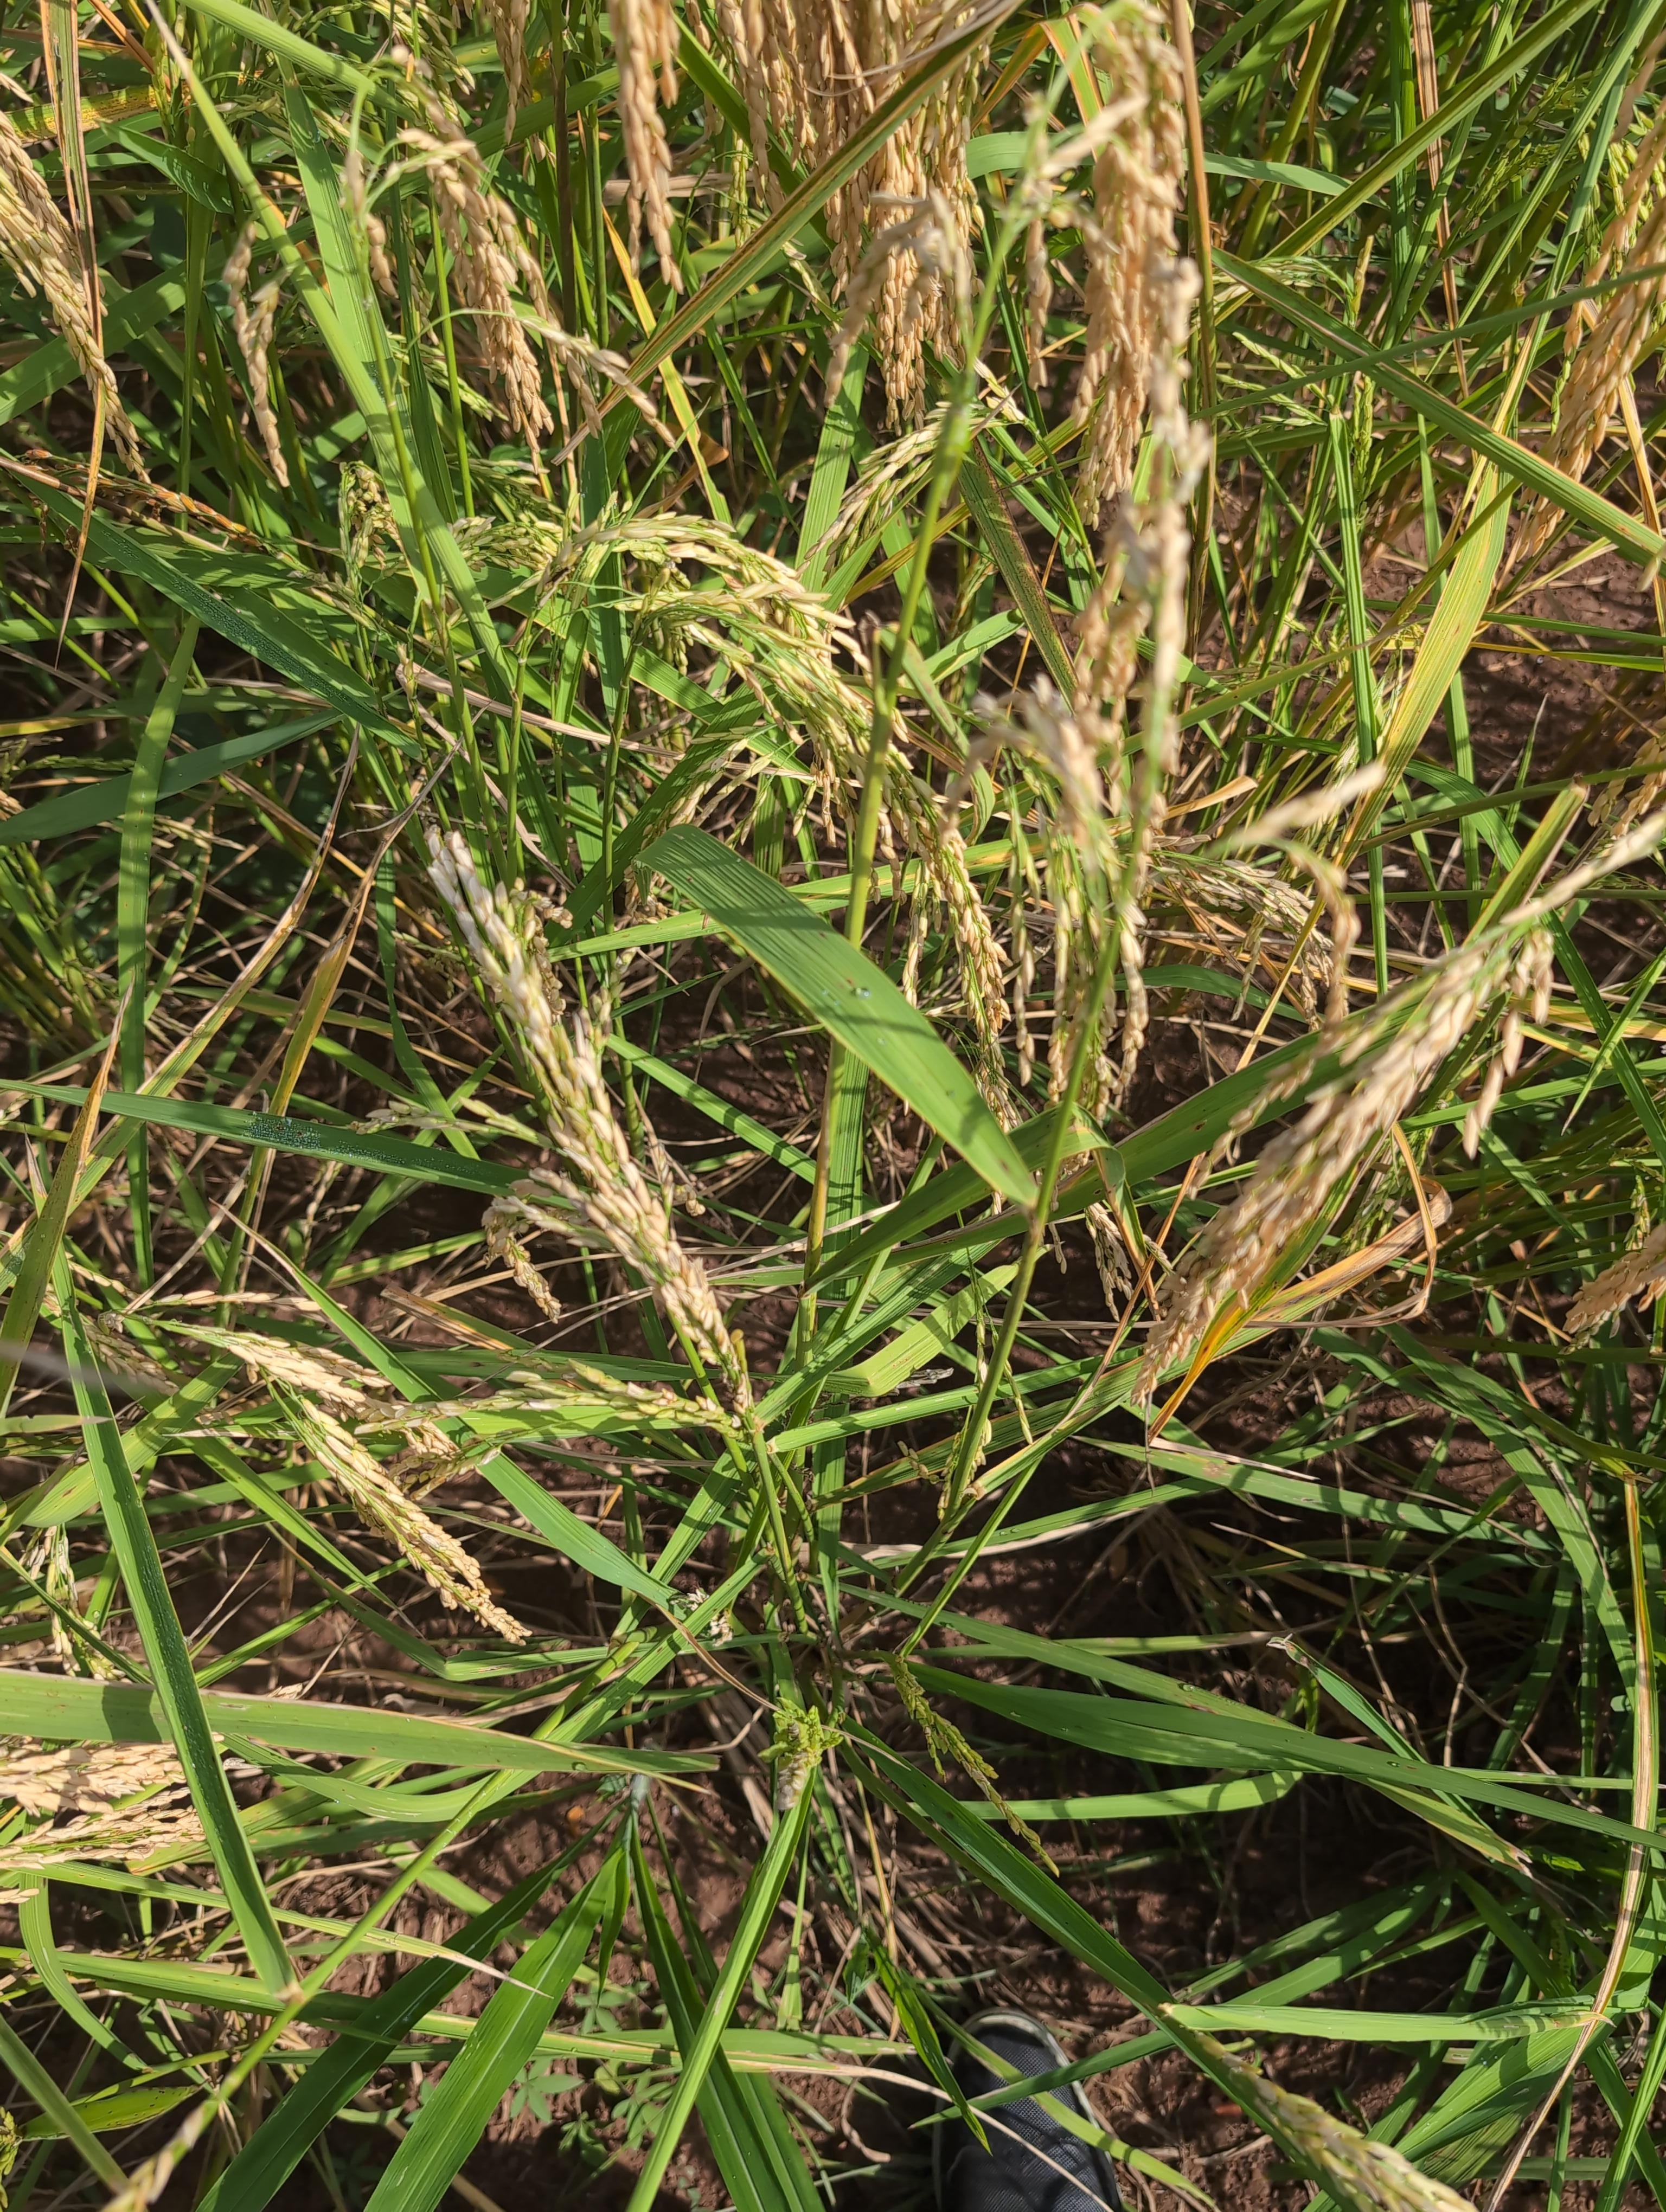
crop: rice
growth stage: ripening
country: Côte d'Ivoire
